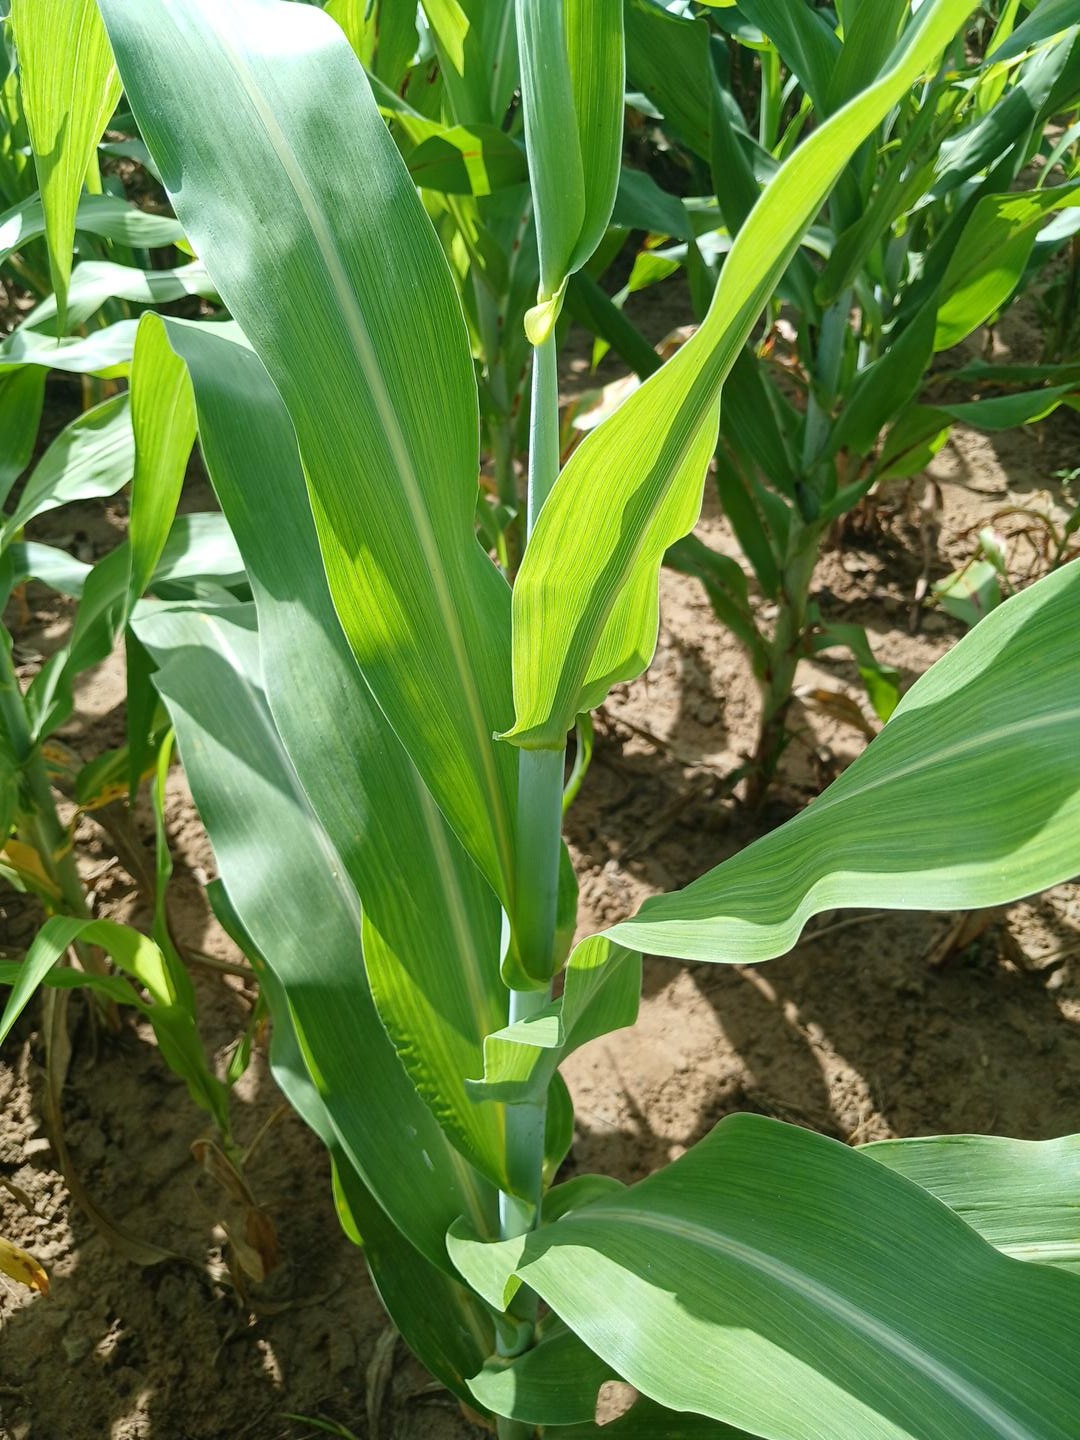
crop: sorghum
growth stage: vegetative
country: Senegal
